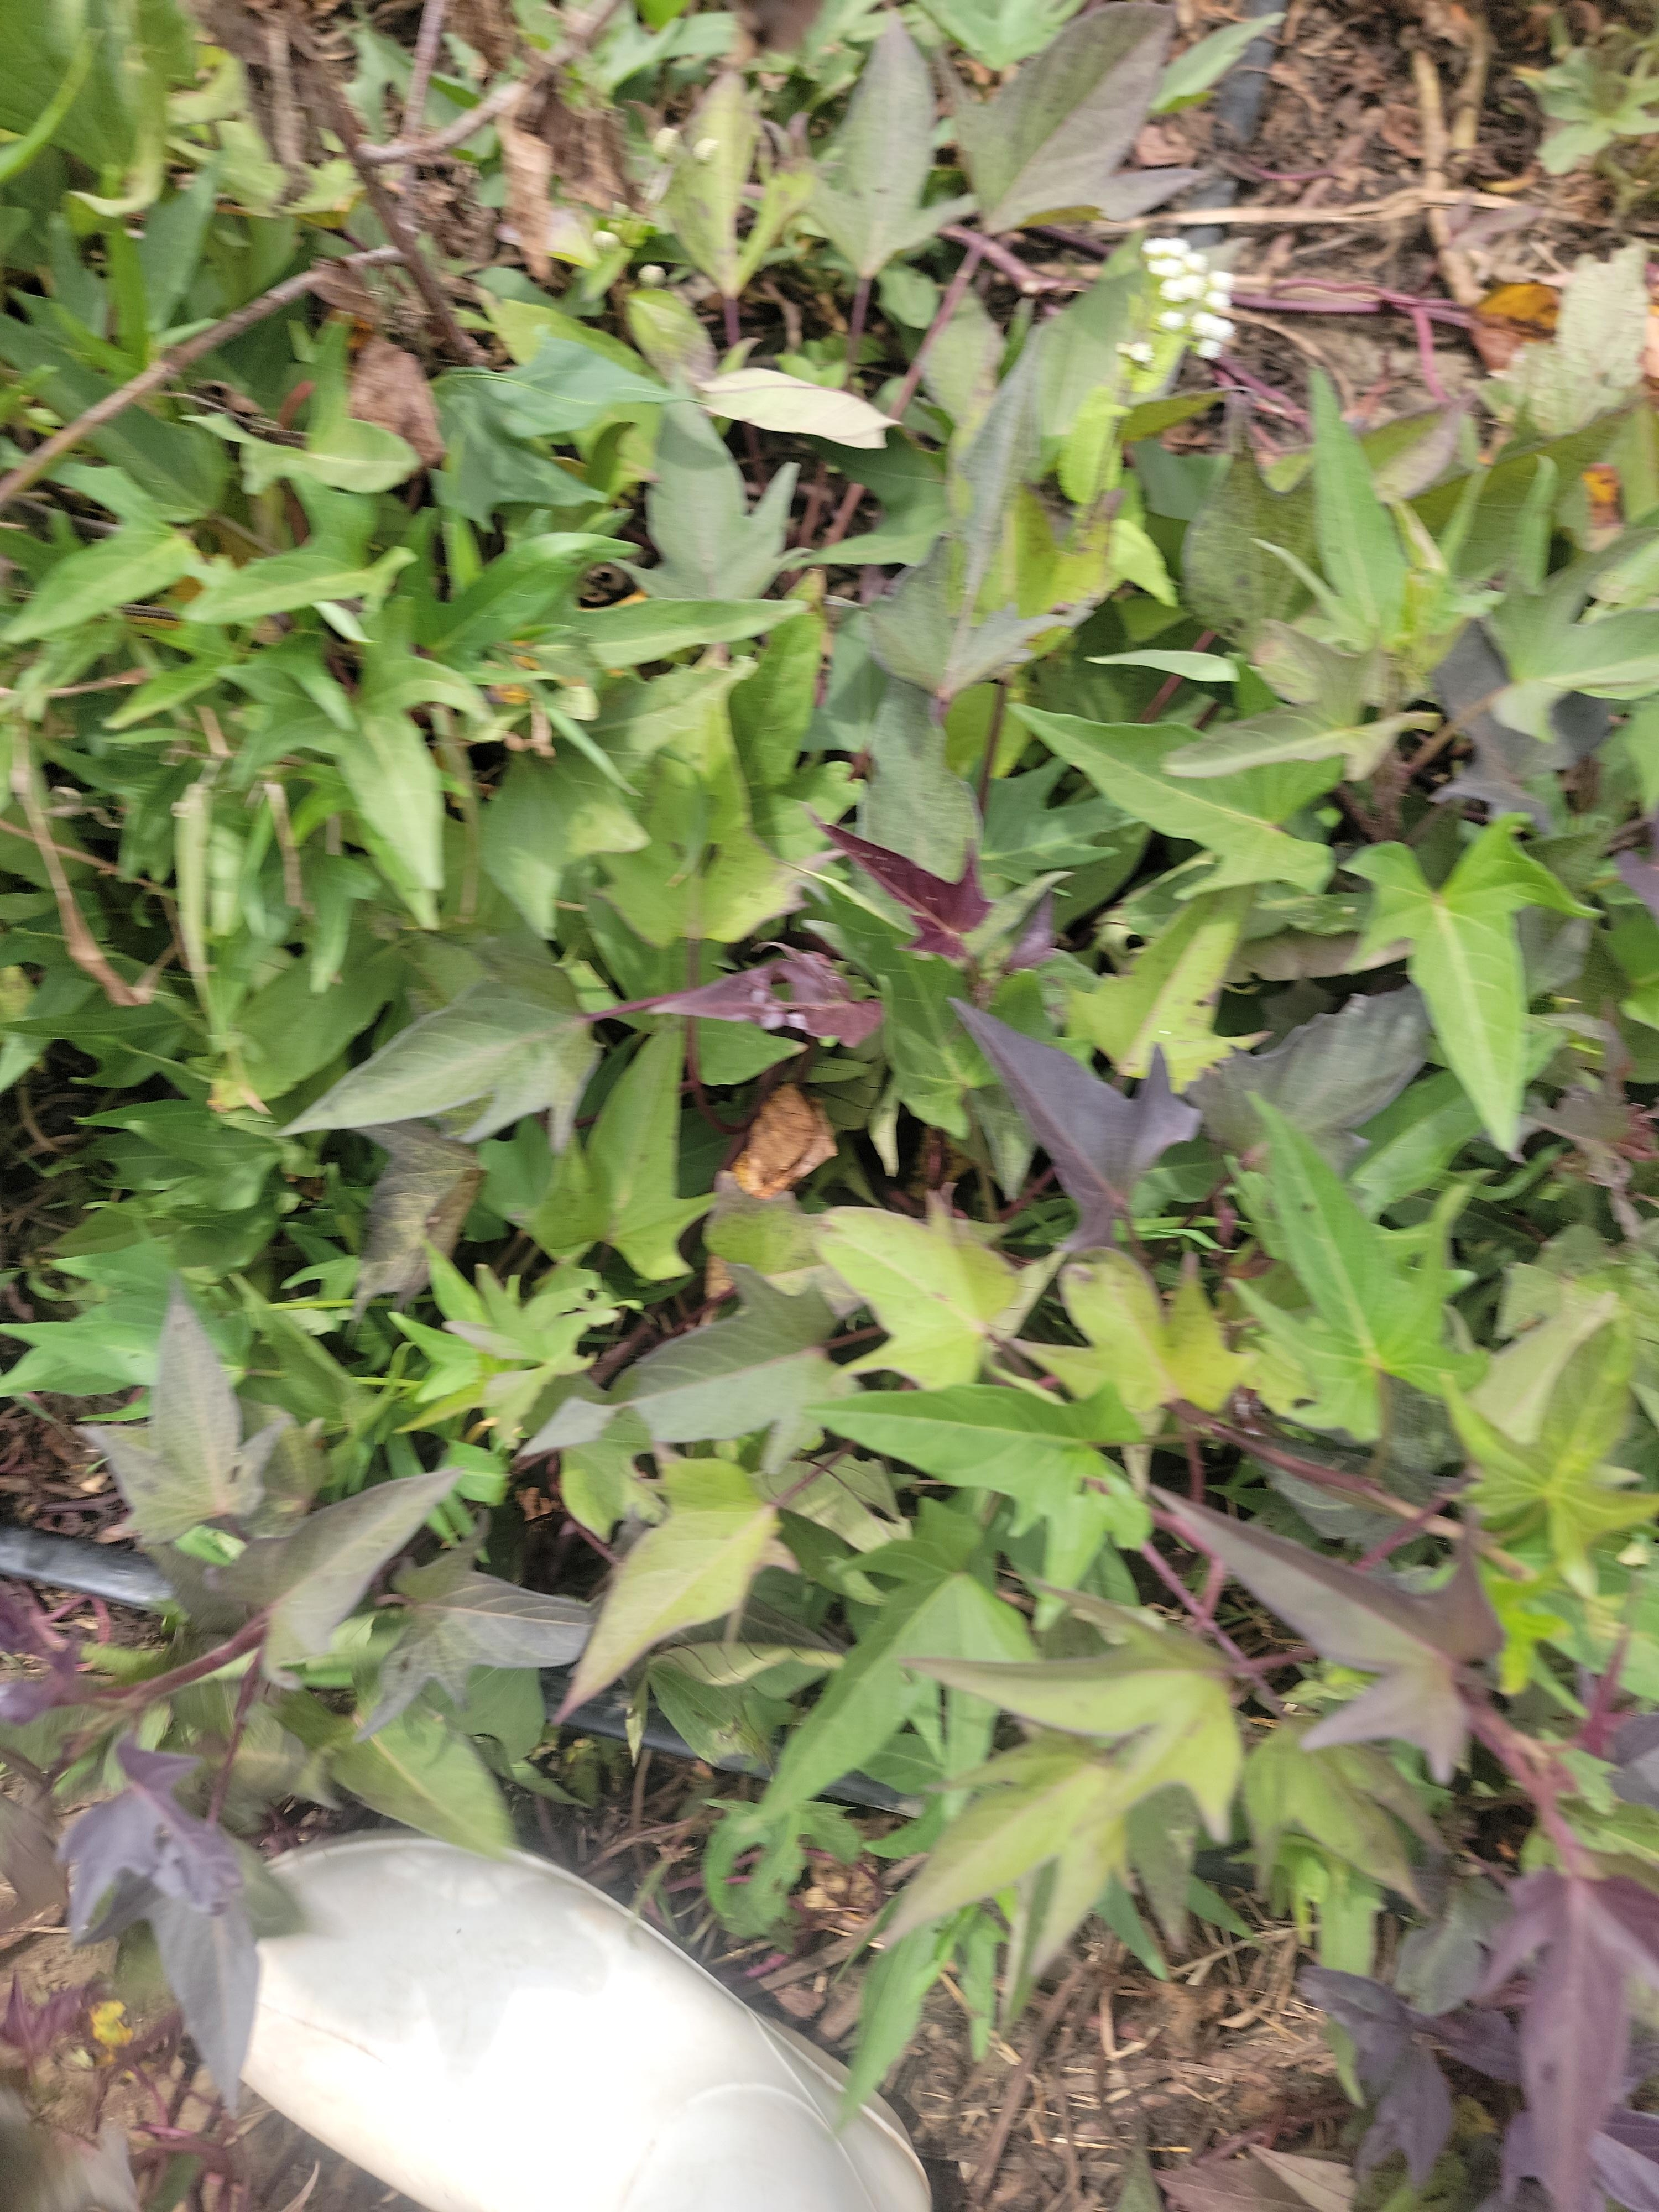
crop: sweet potato
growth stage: flowering
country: Tanzania
